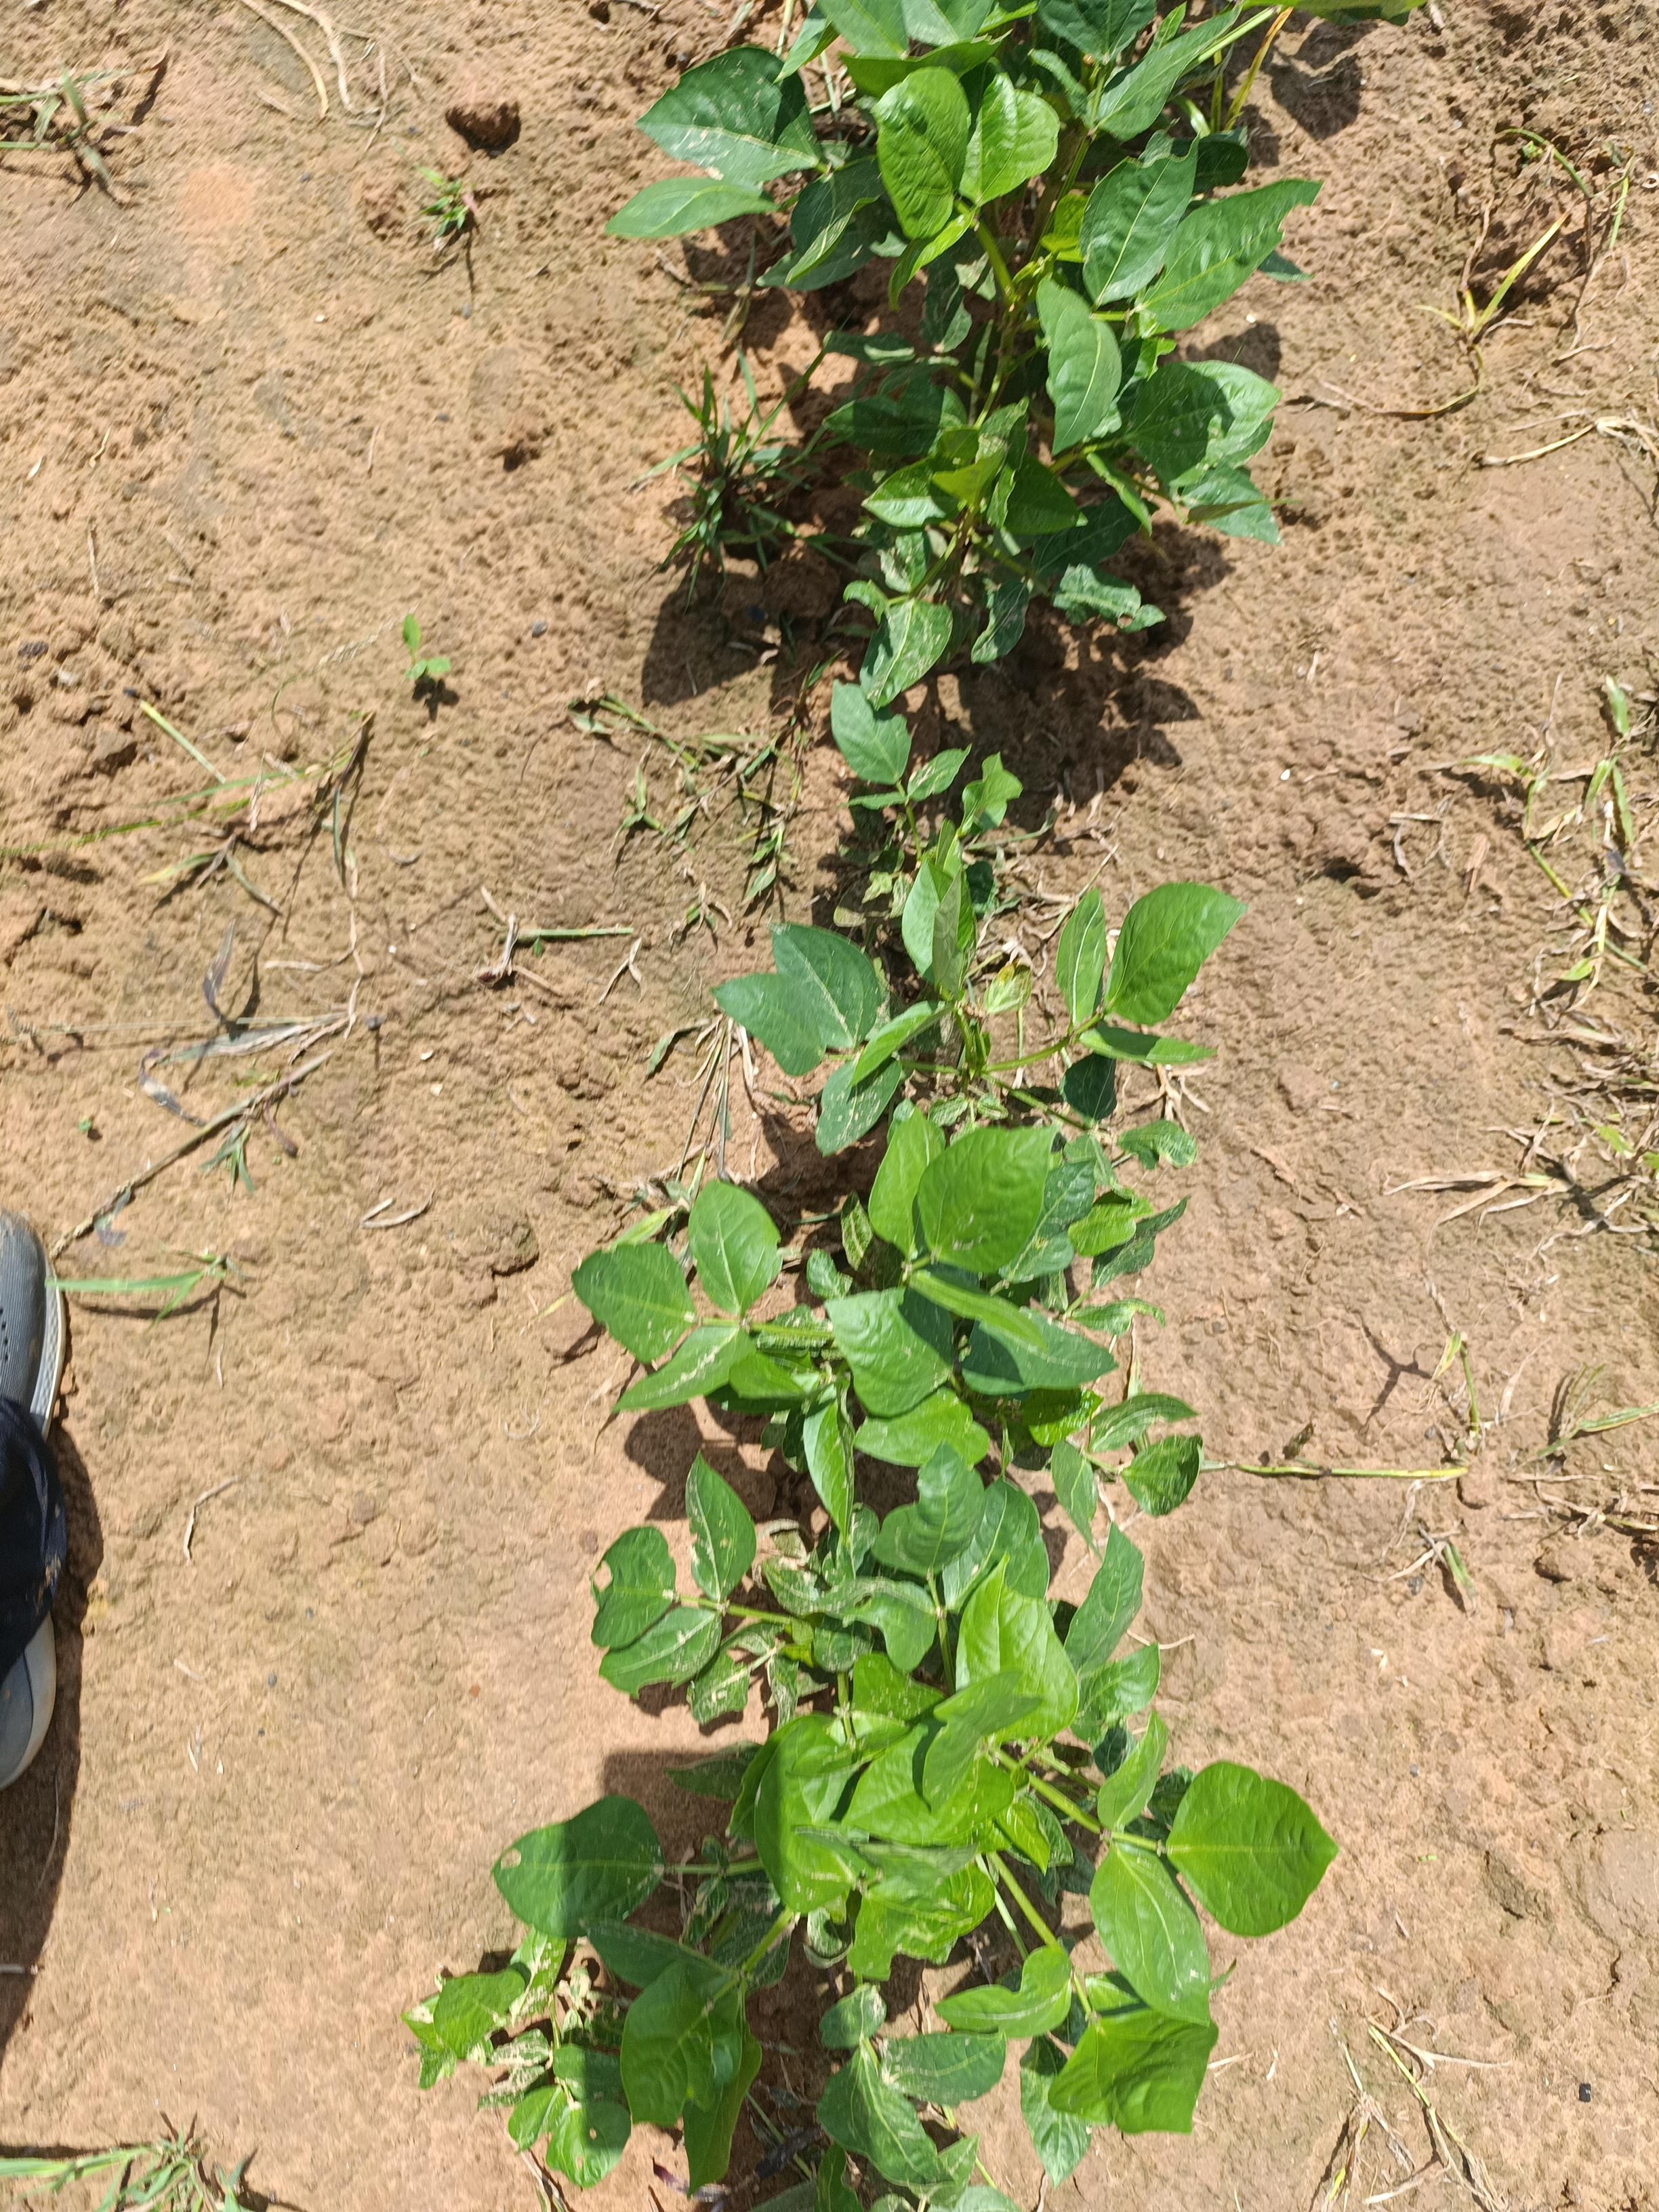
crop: cowpea
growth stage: emergence
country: Nigeria
